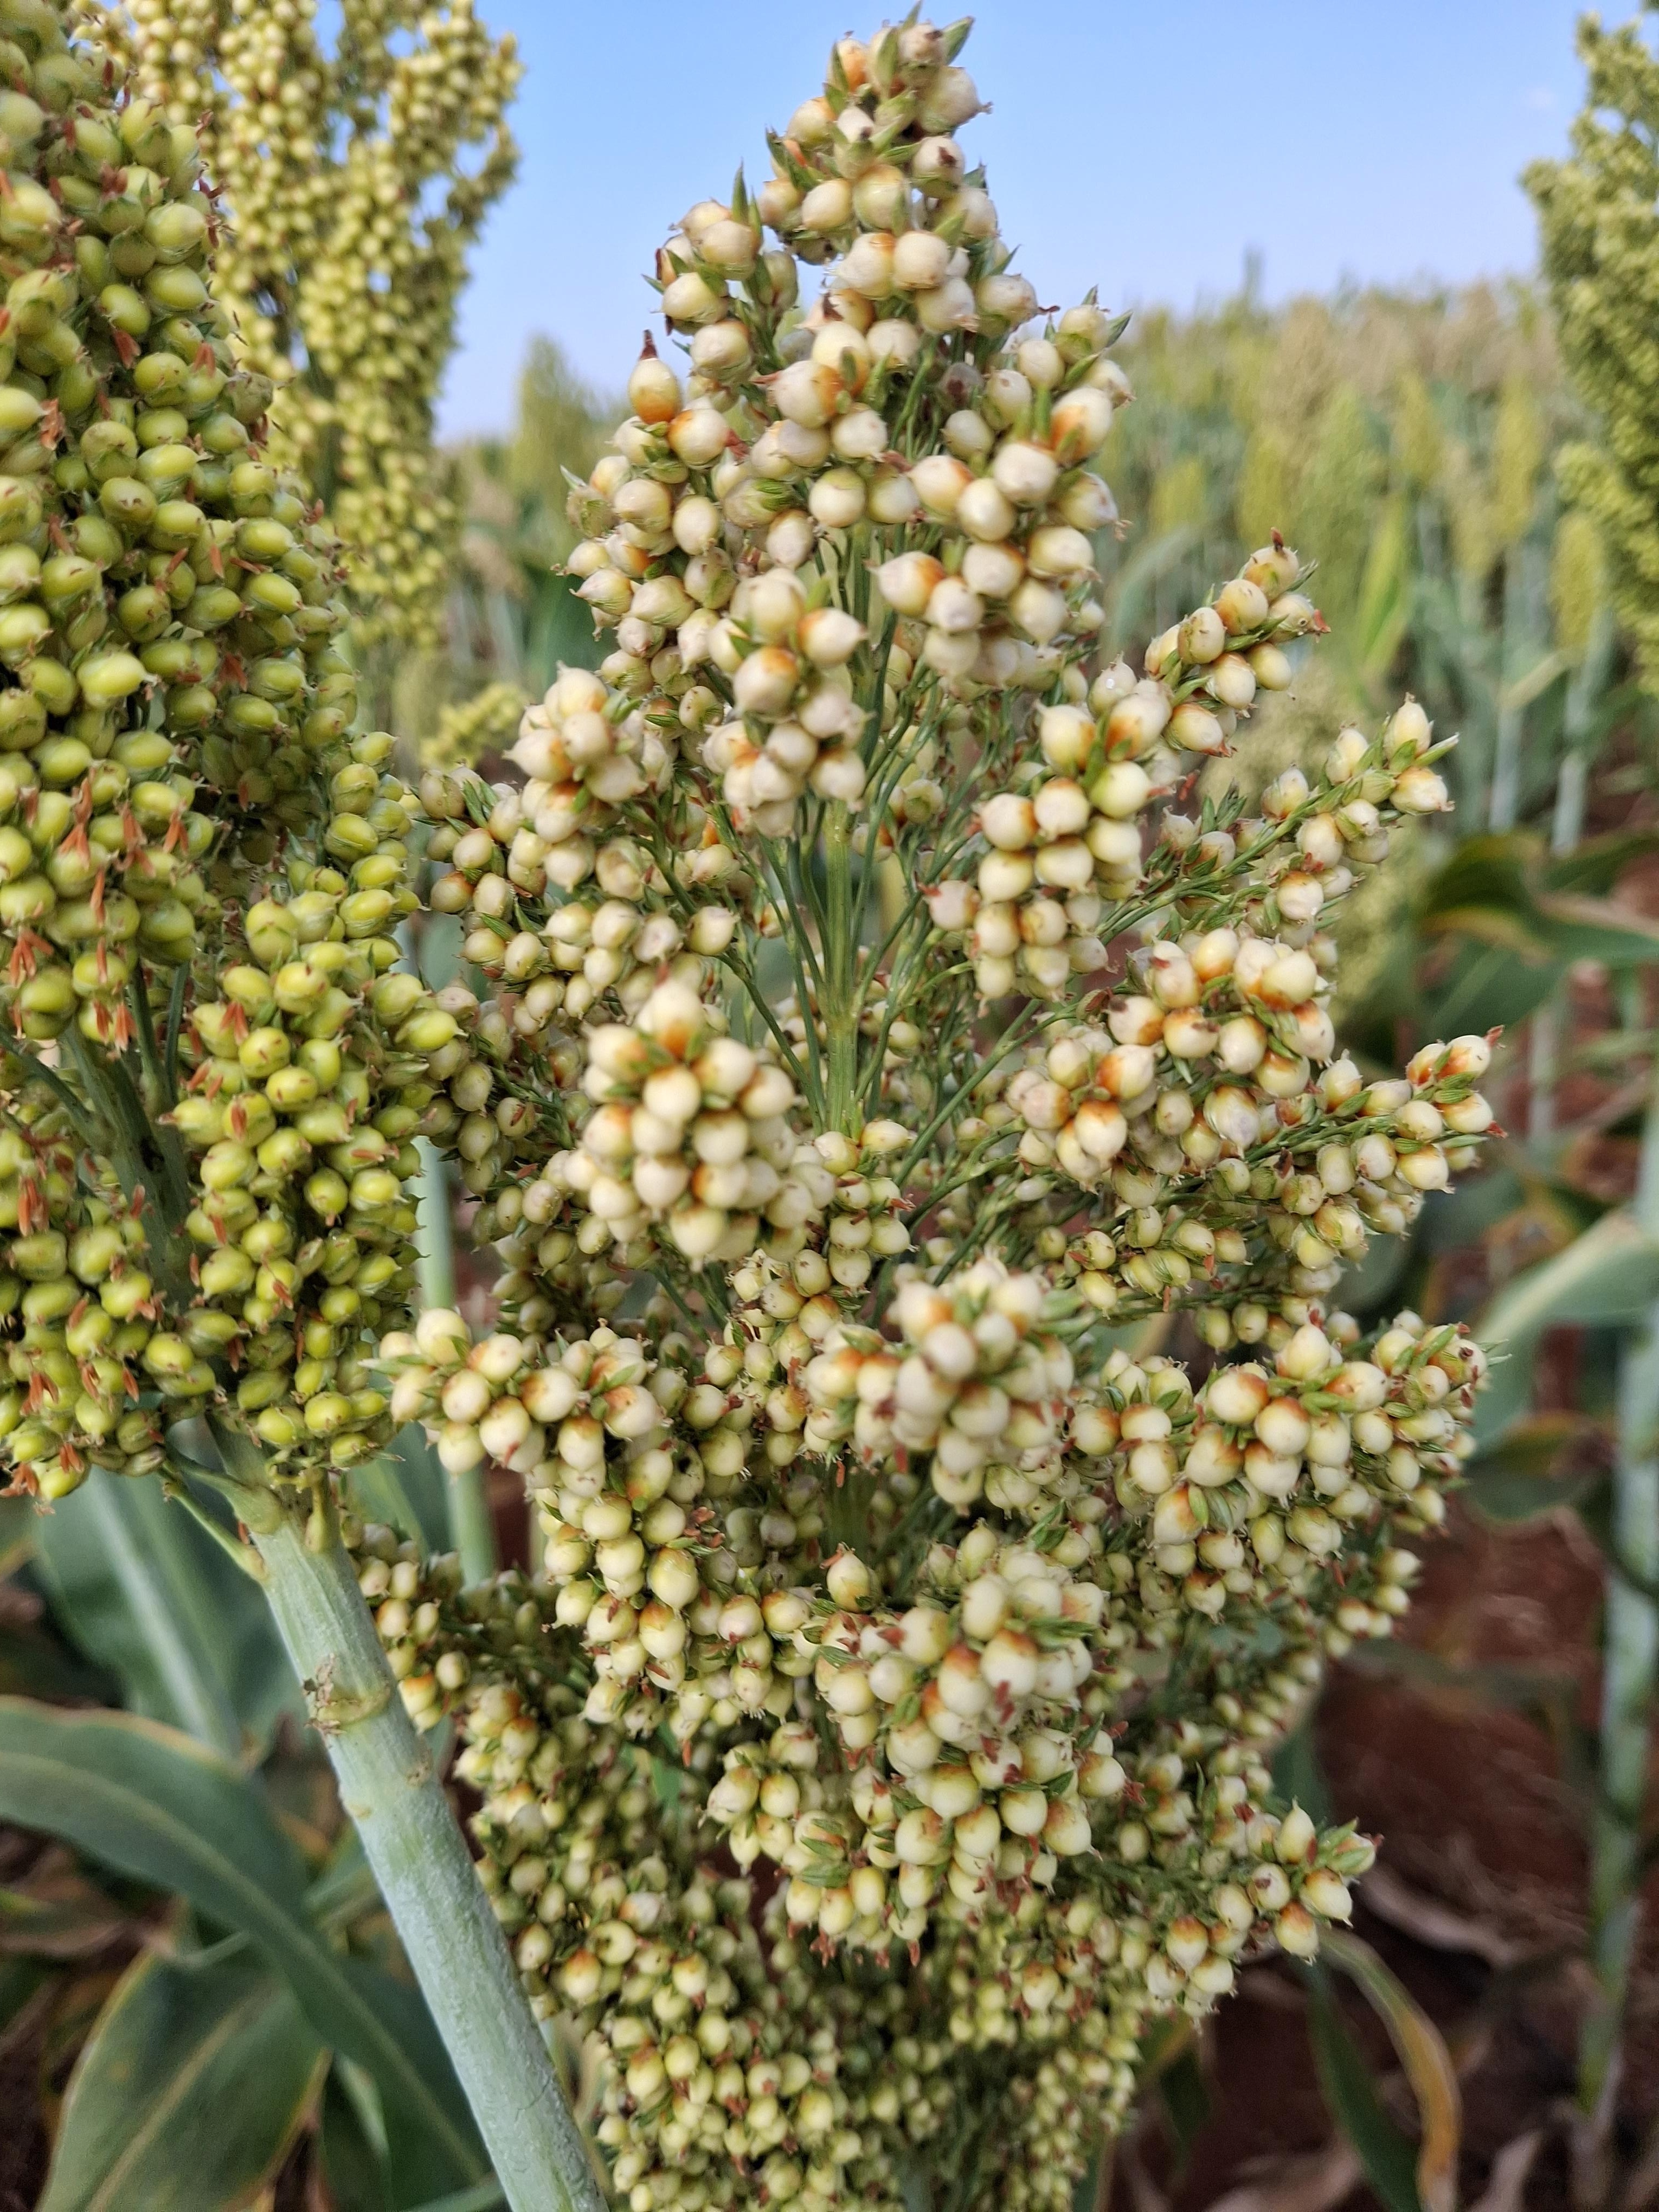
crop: sorghum
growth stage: filling grain
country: Kenya
